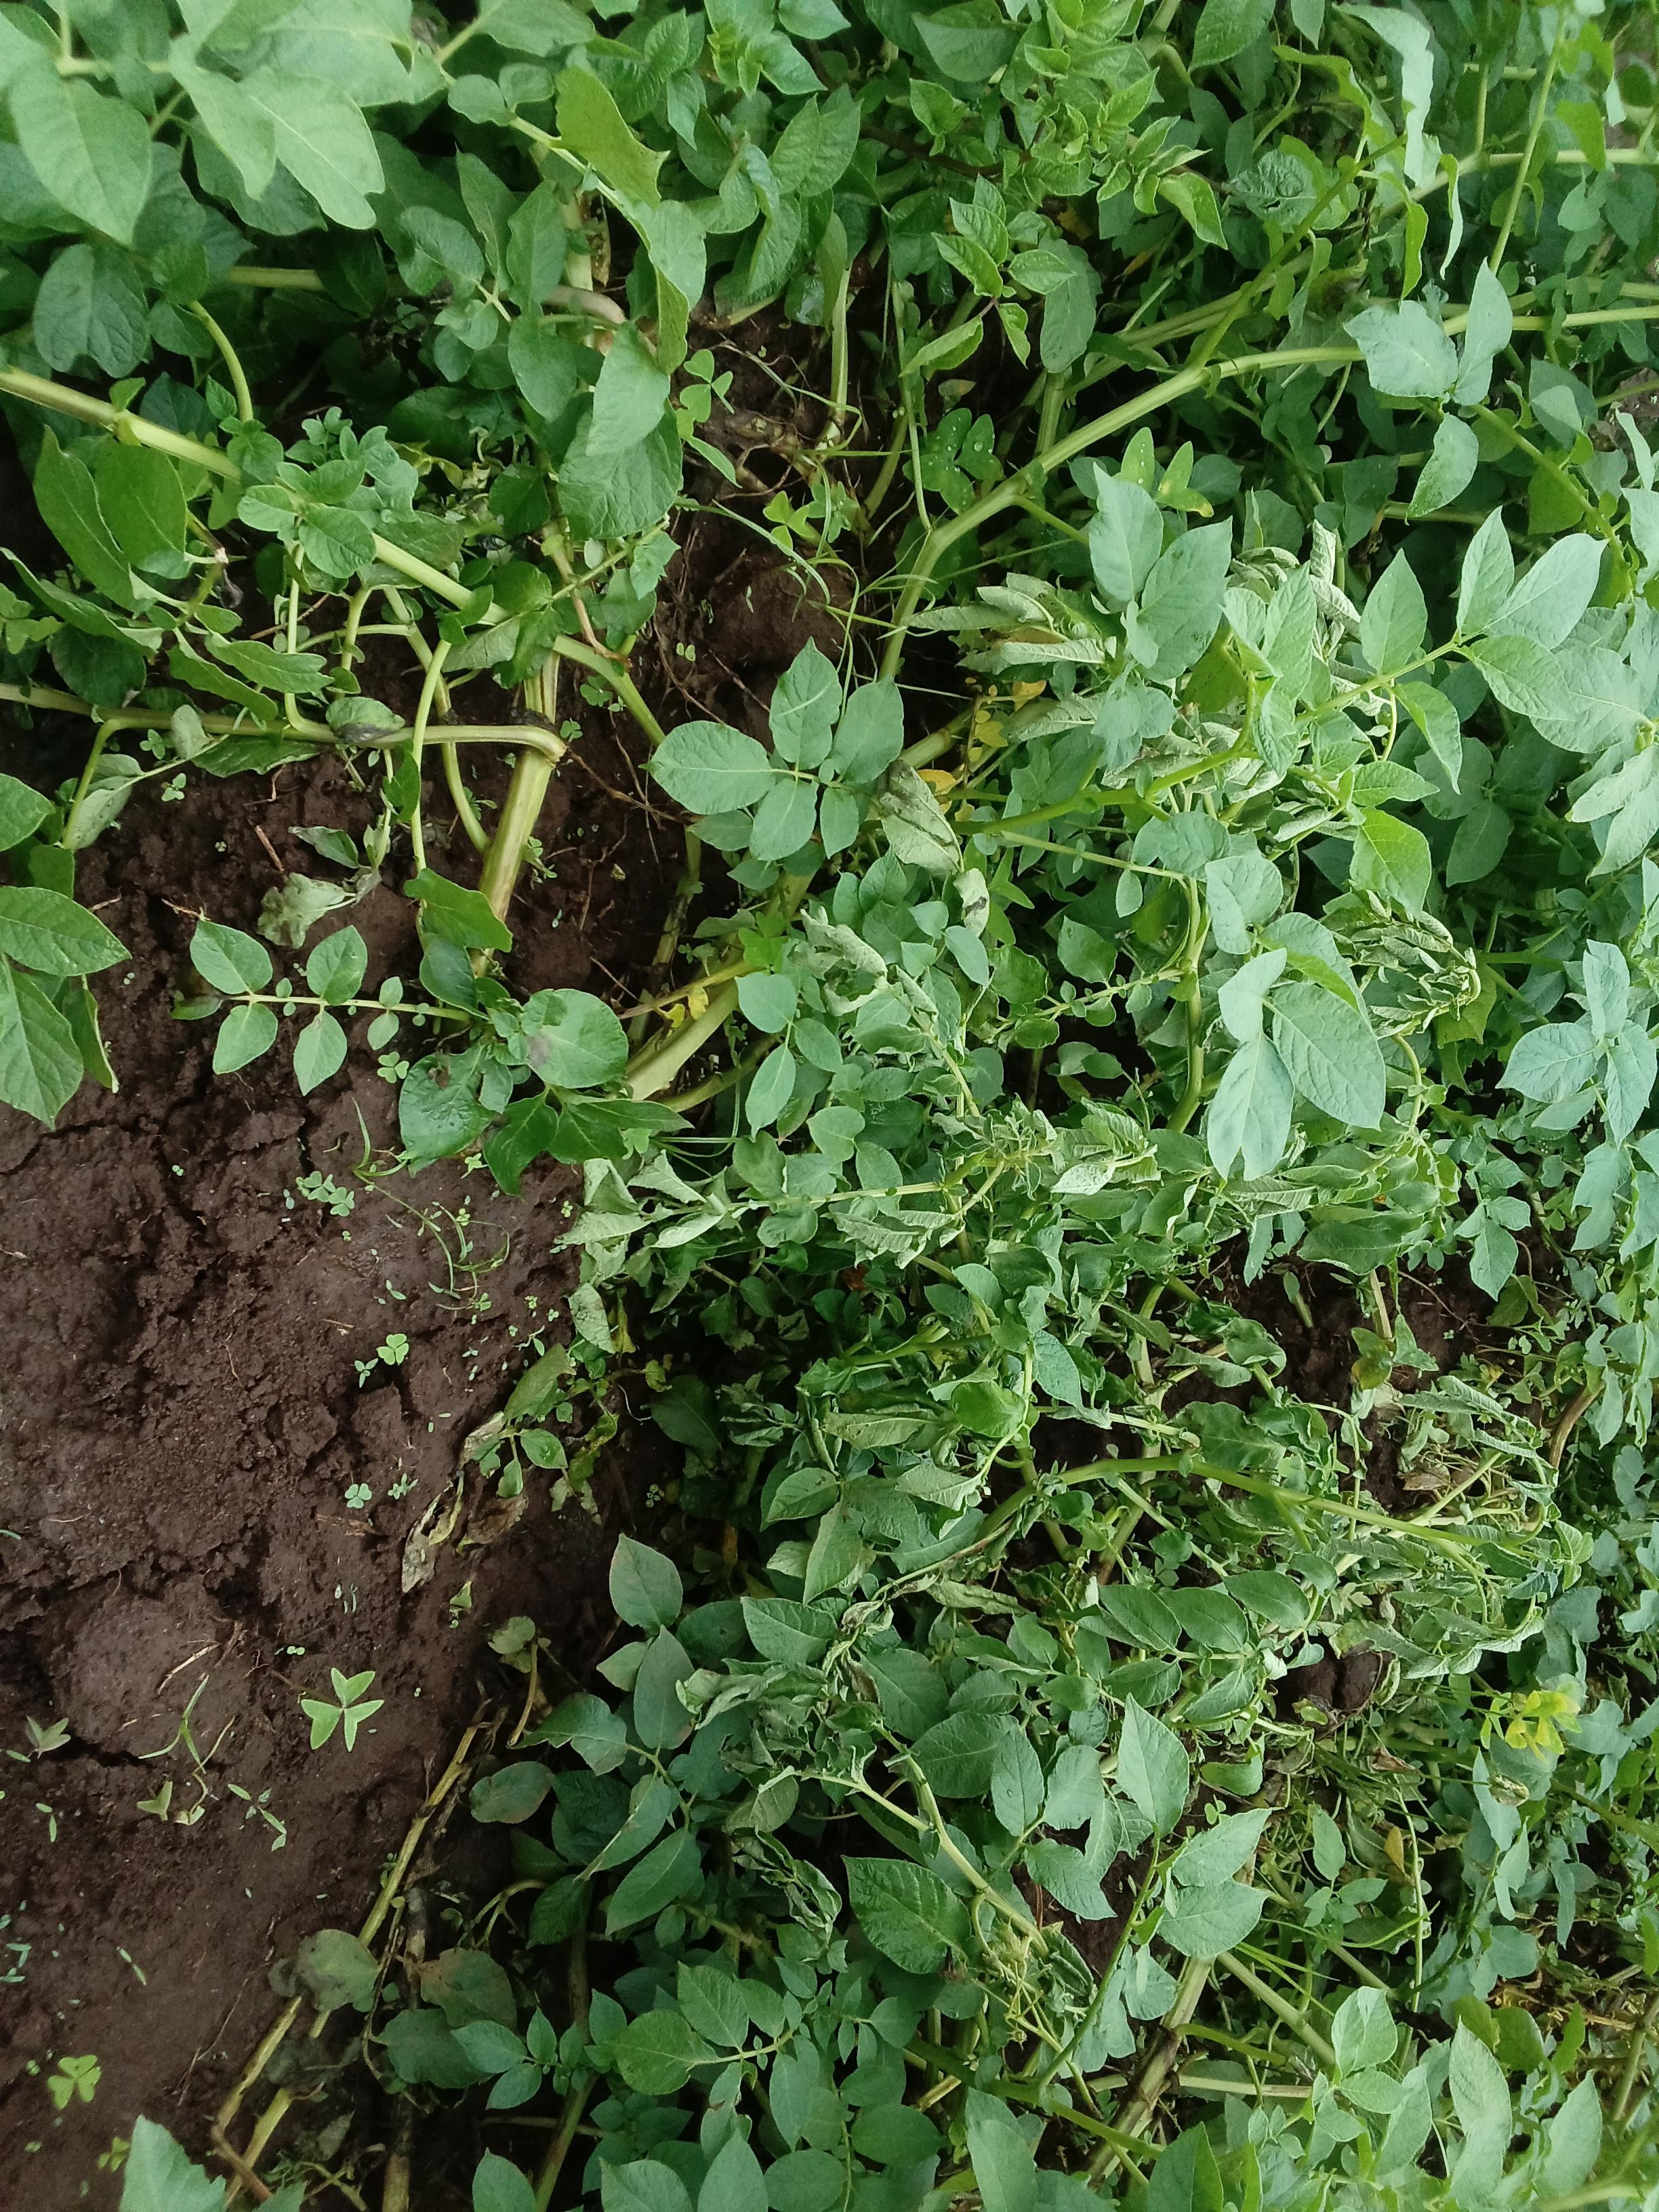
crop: potato
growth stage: vegetative
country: Kenya
